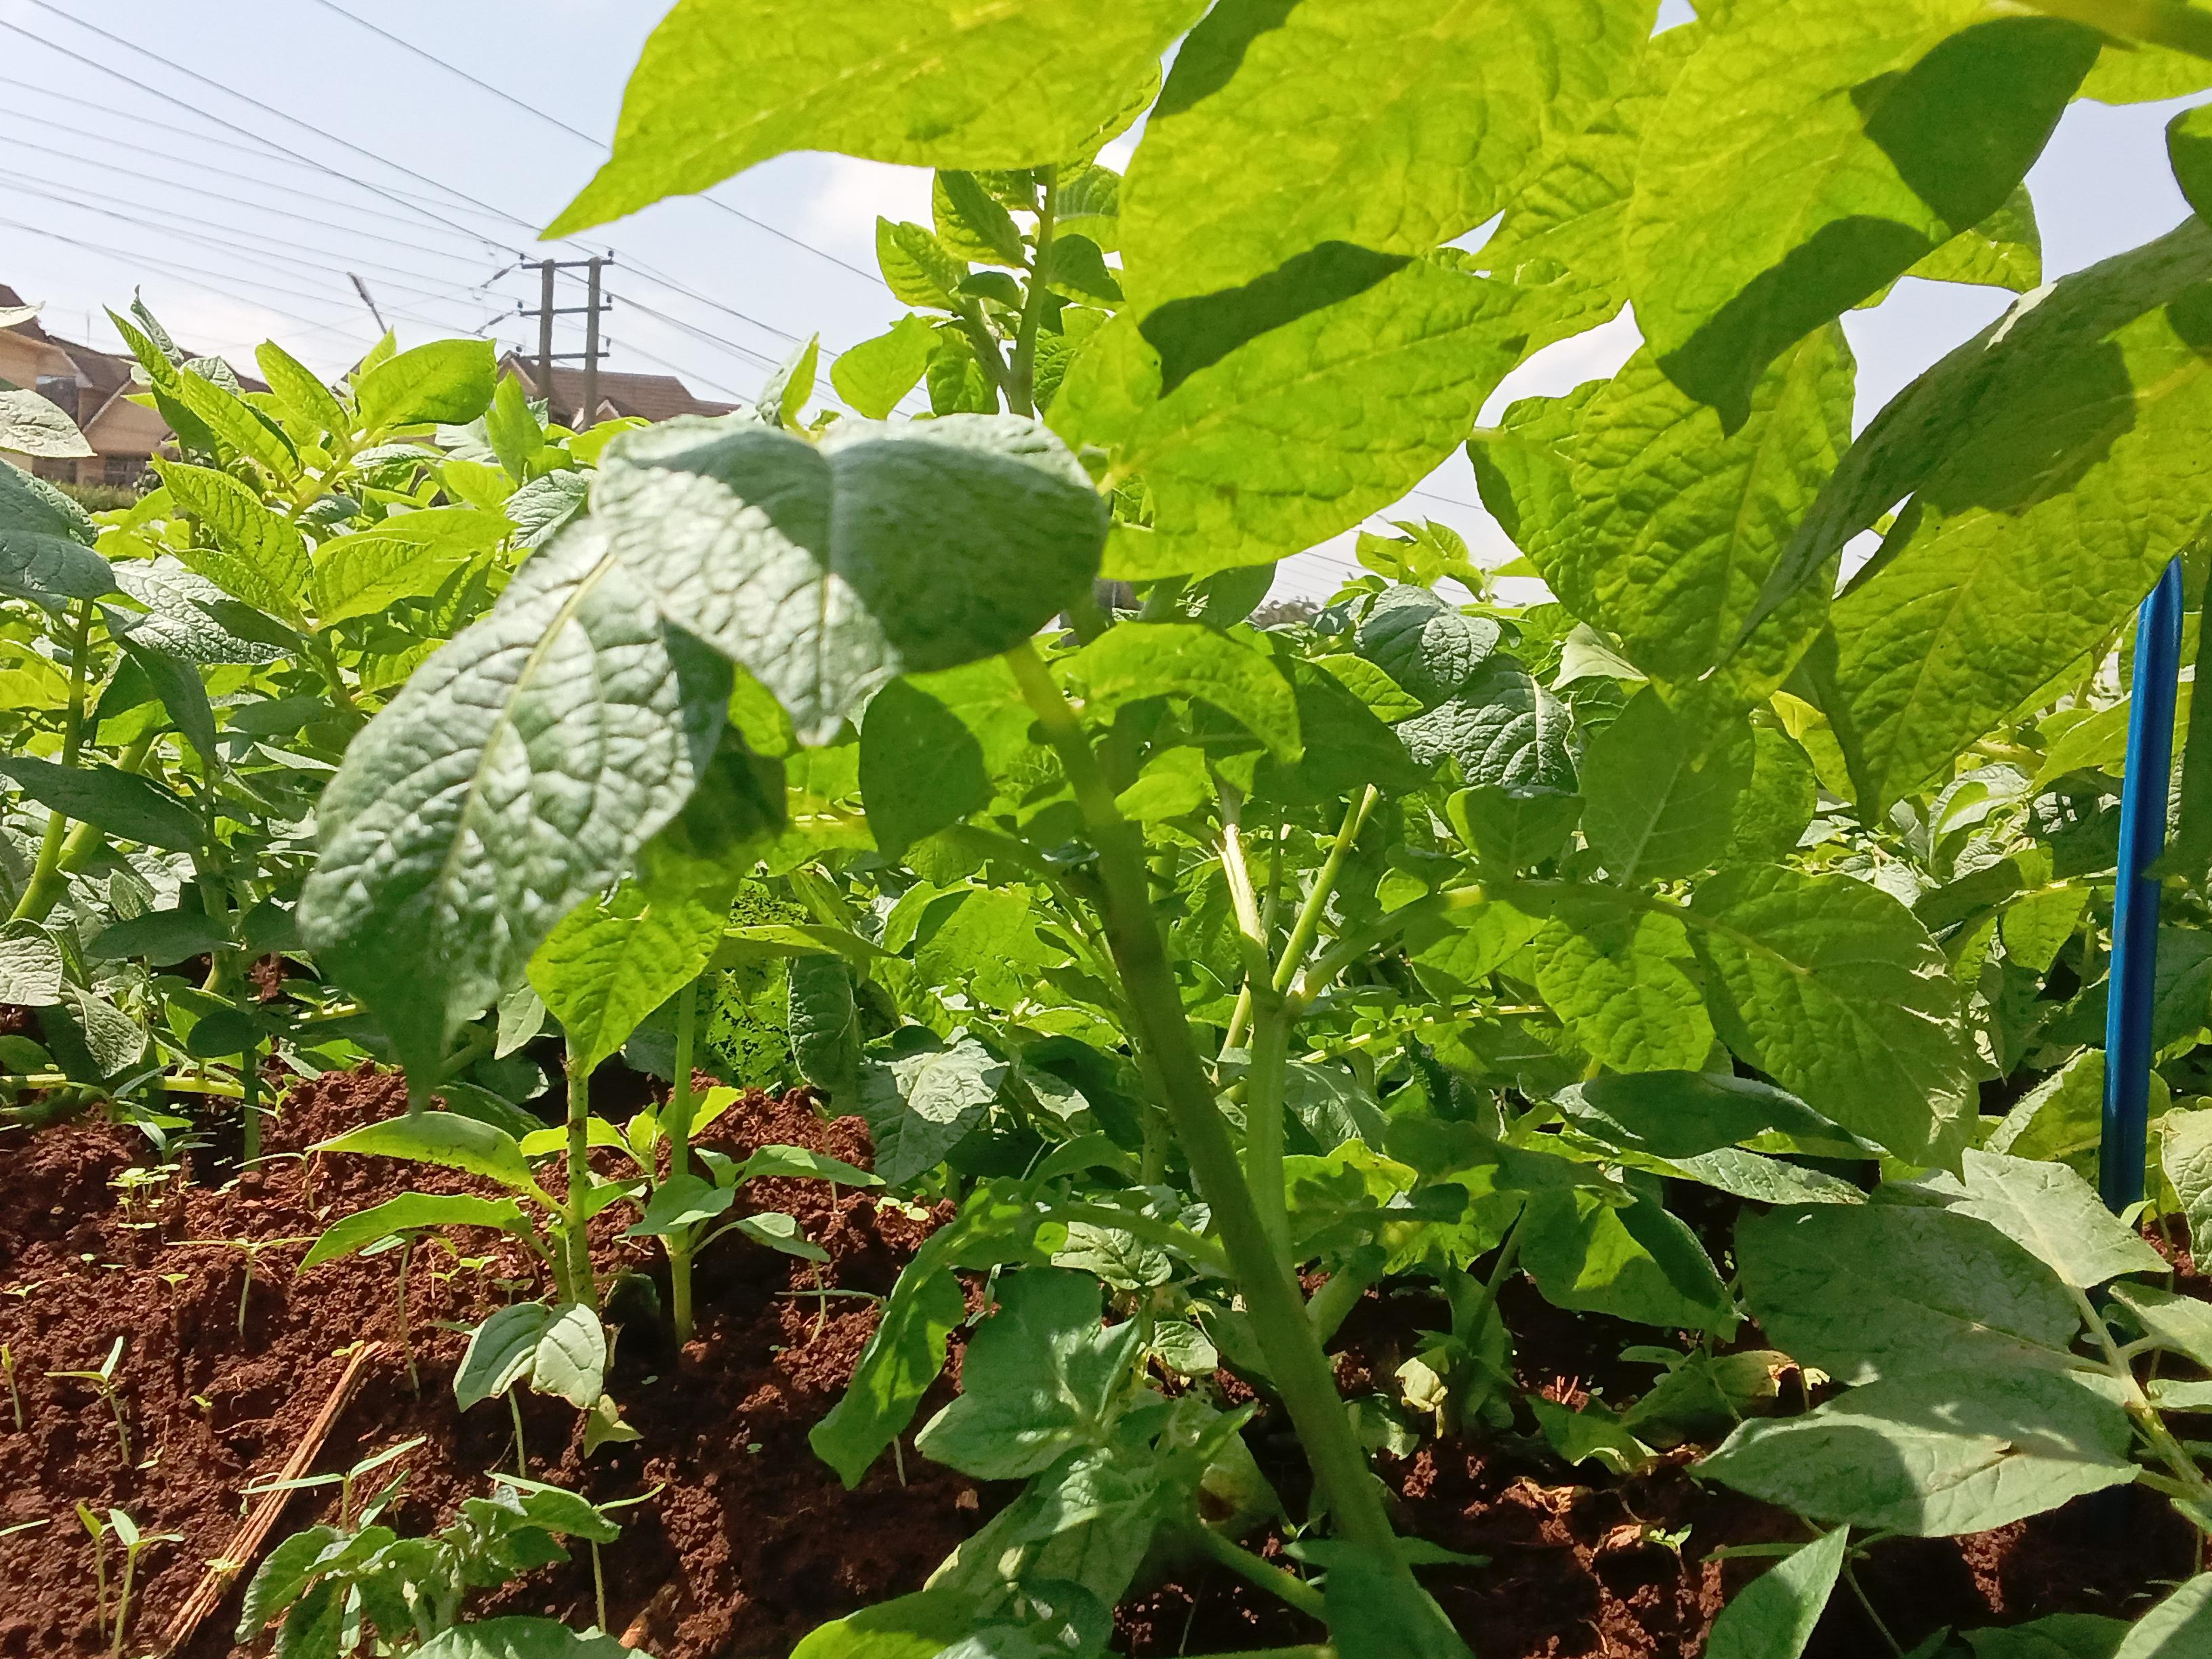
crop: potato
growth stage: flowering
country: Kenya
